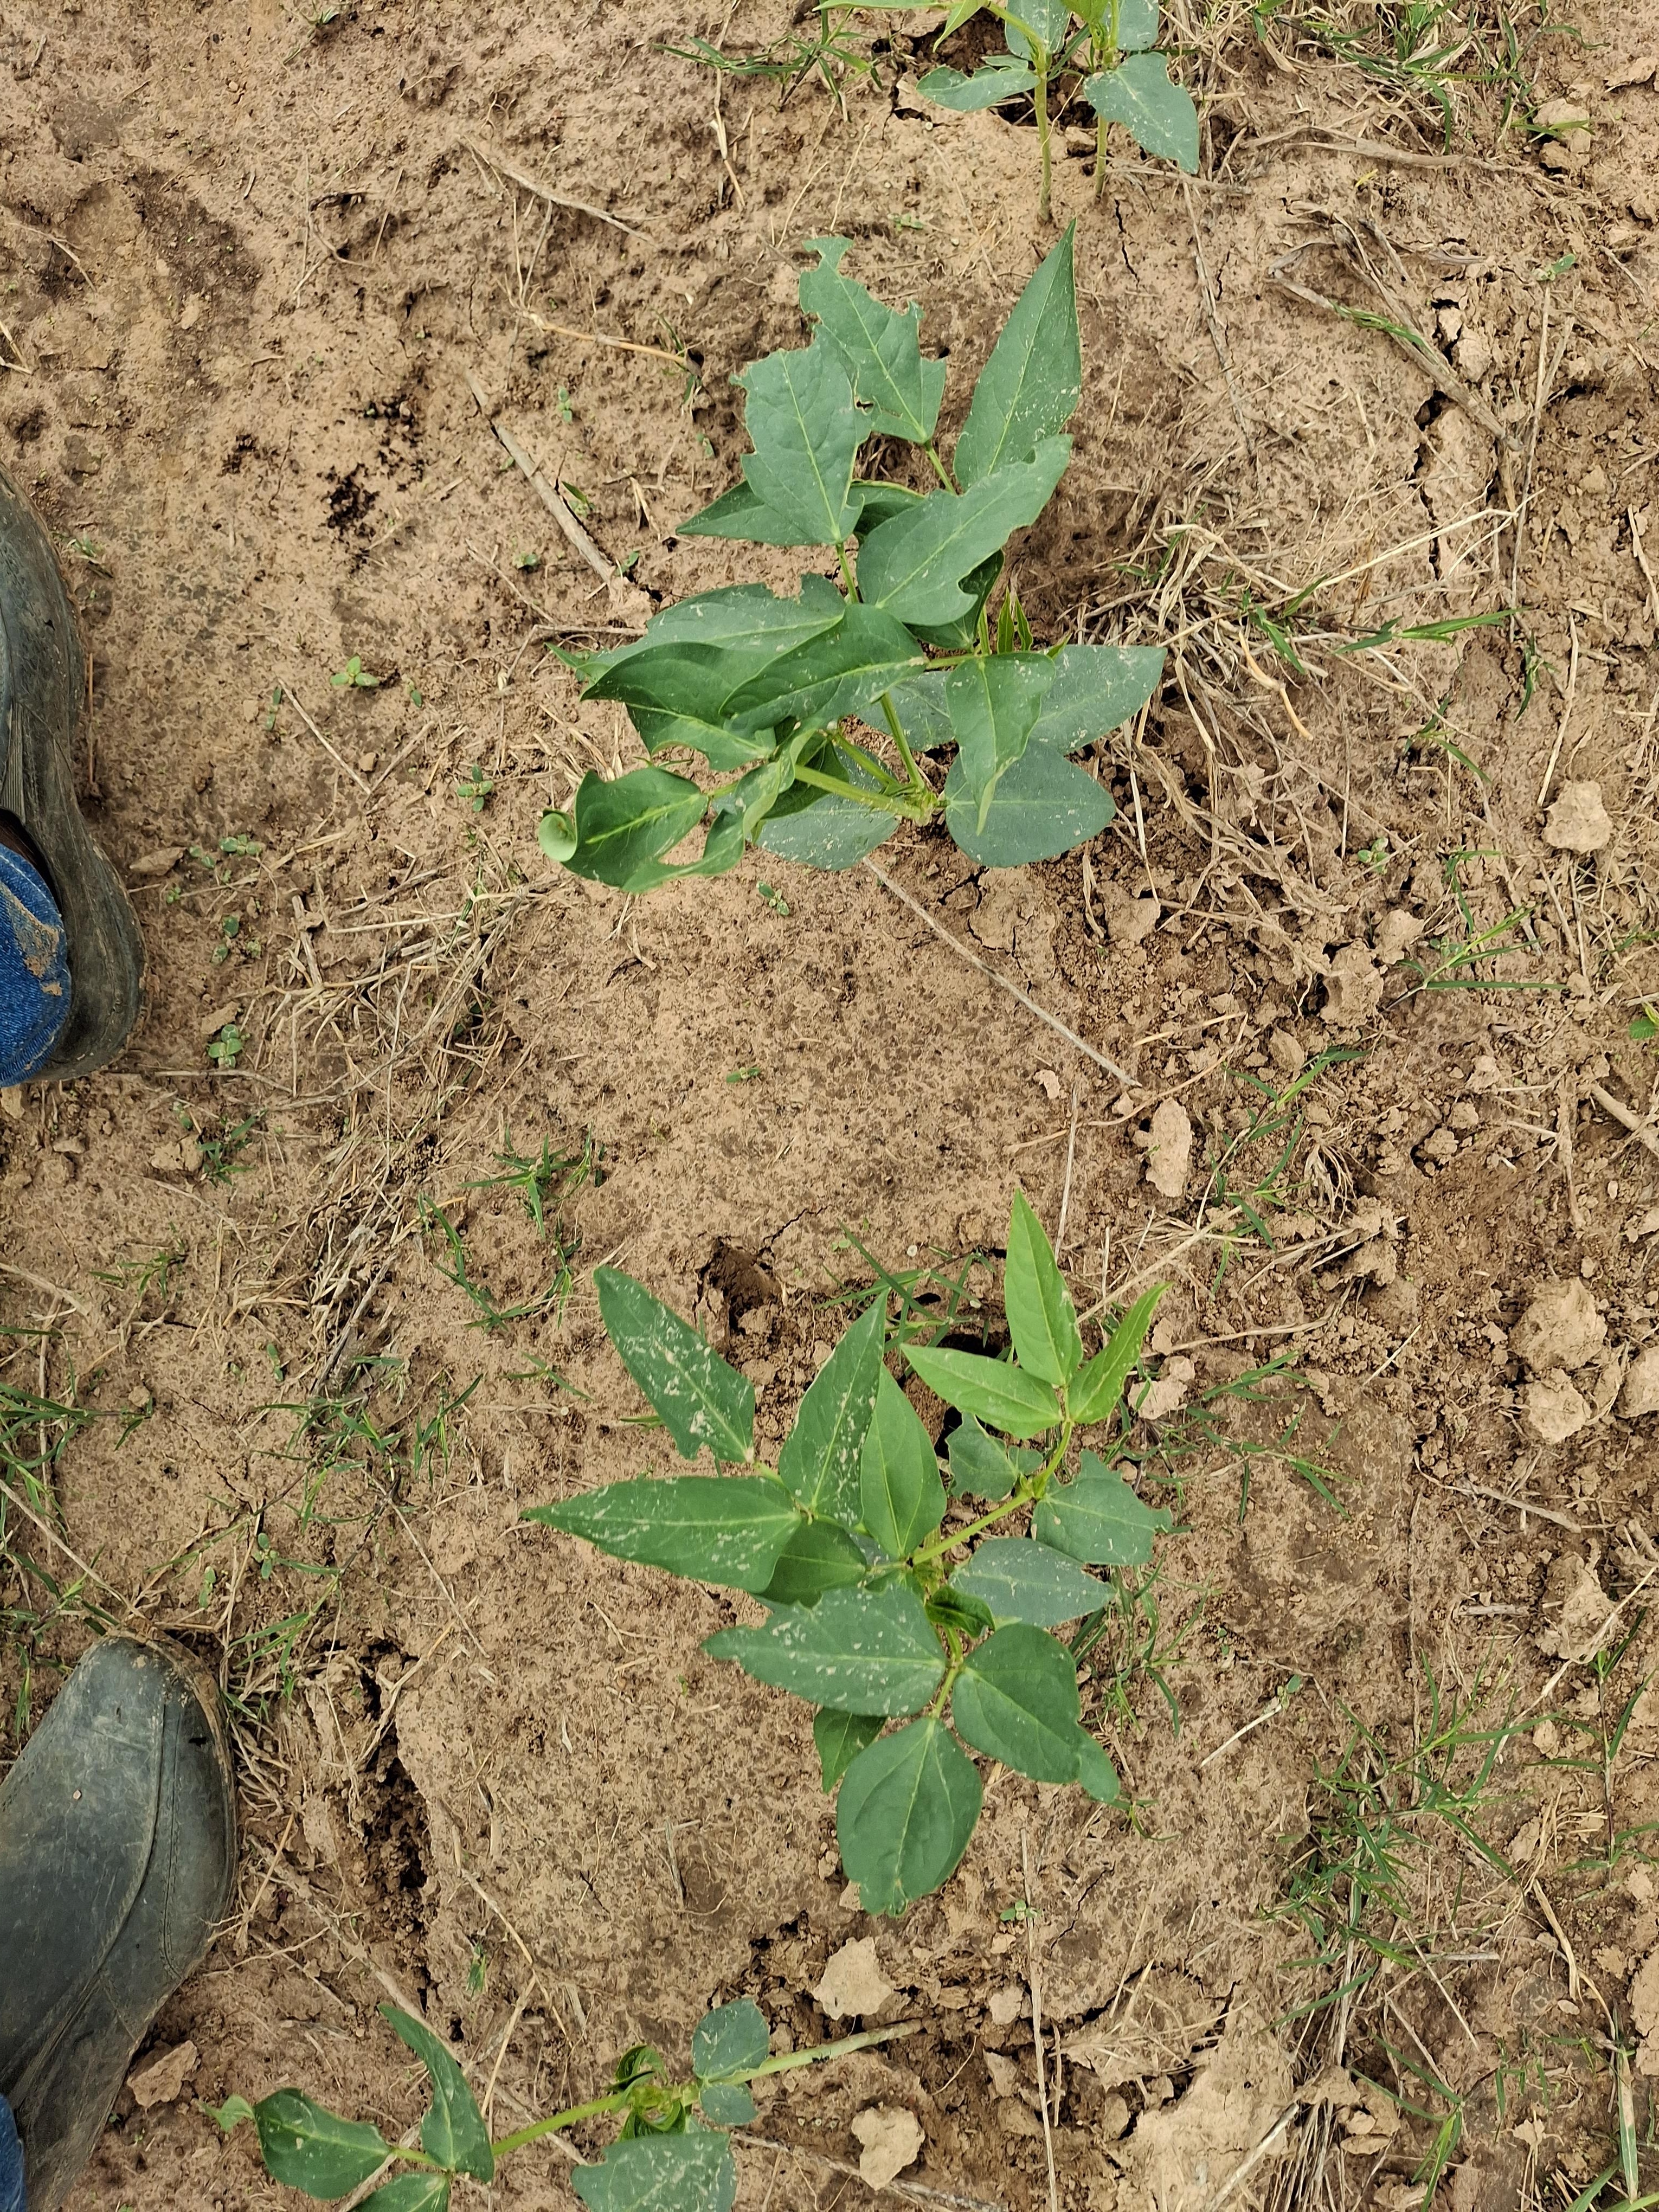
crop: cowpea
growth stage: emergence
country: Nigeria
